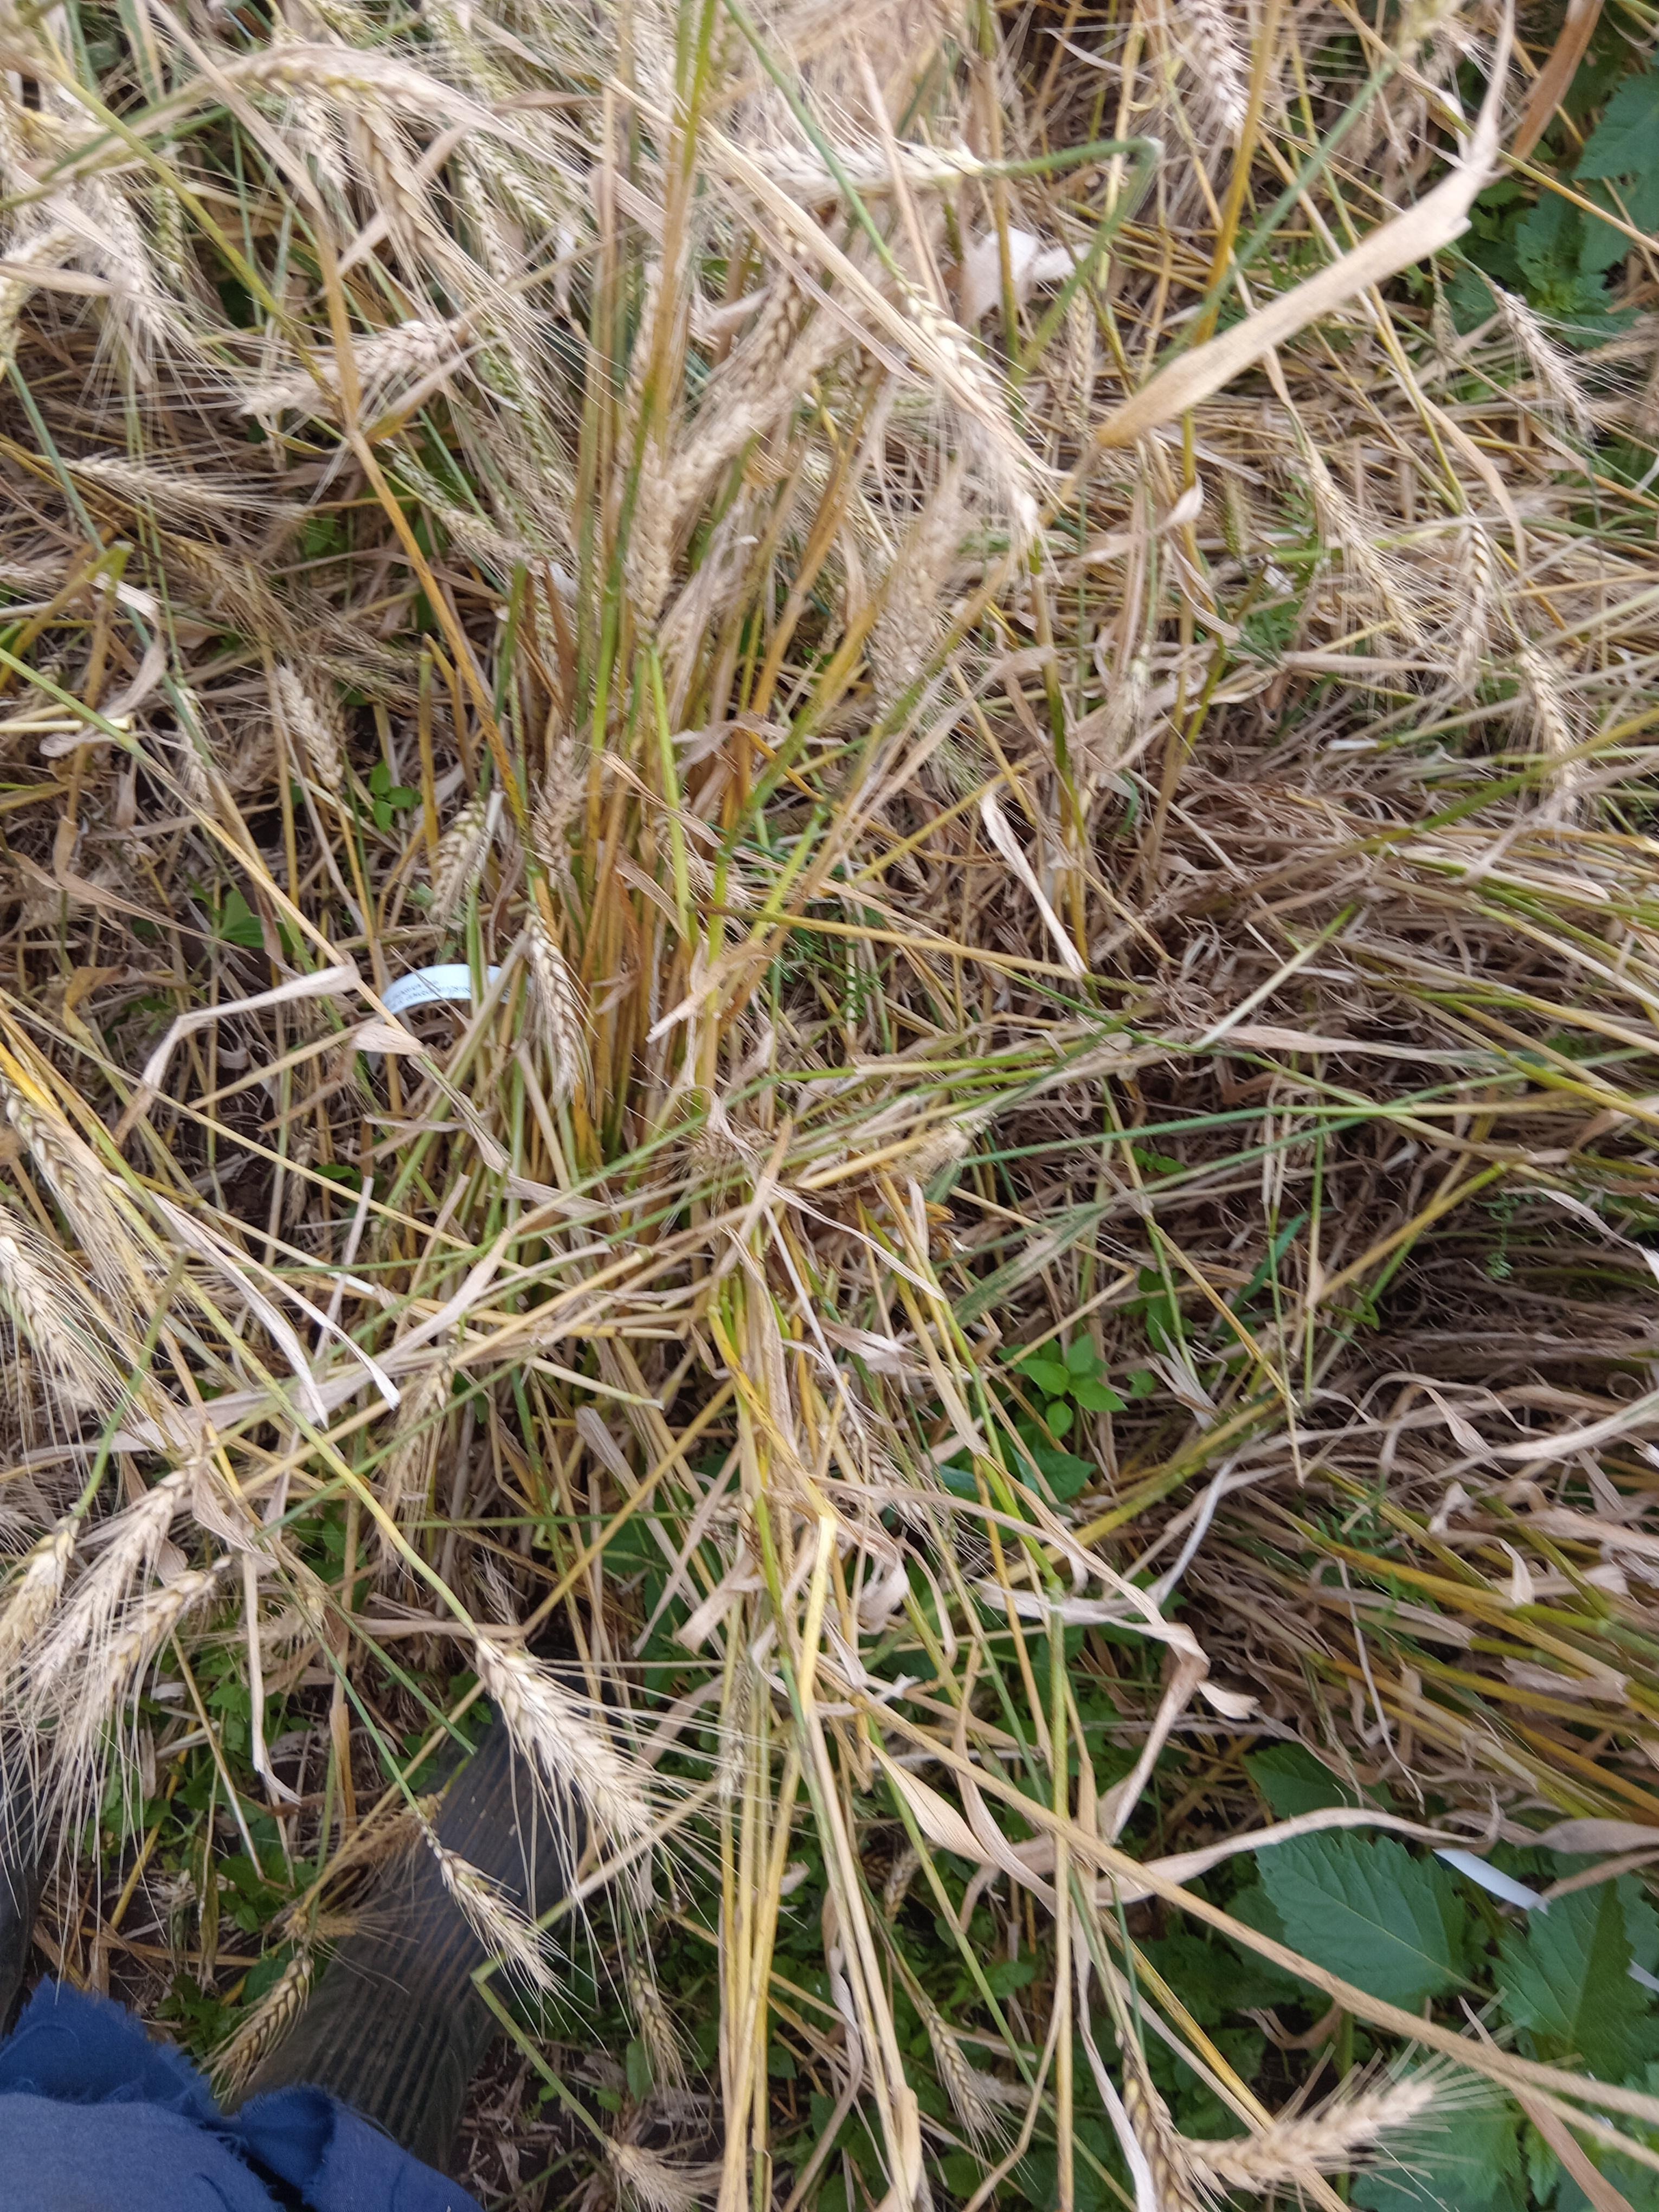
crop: wheat
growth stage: maturity
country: Kenya
